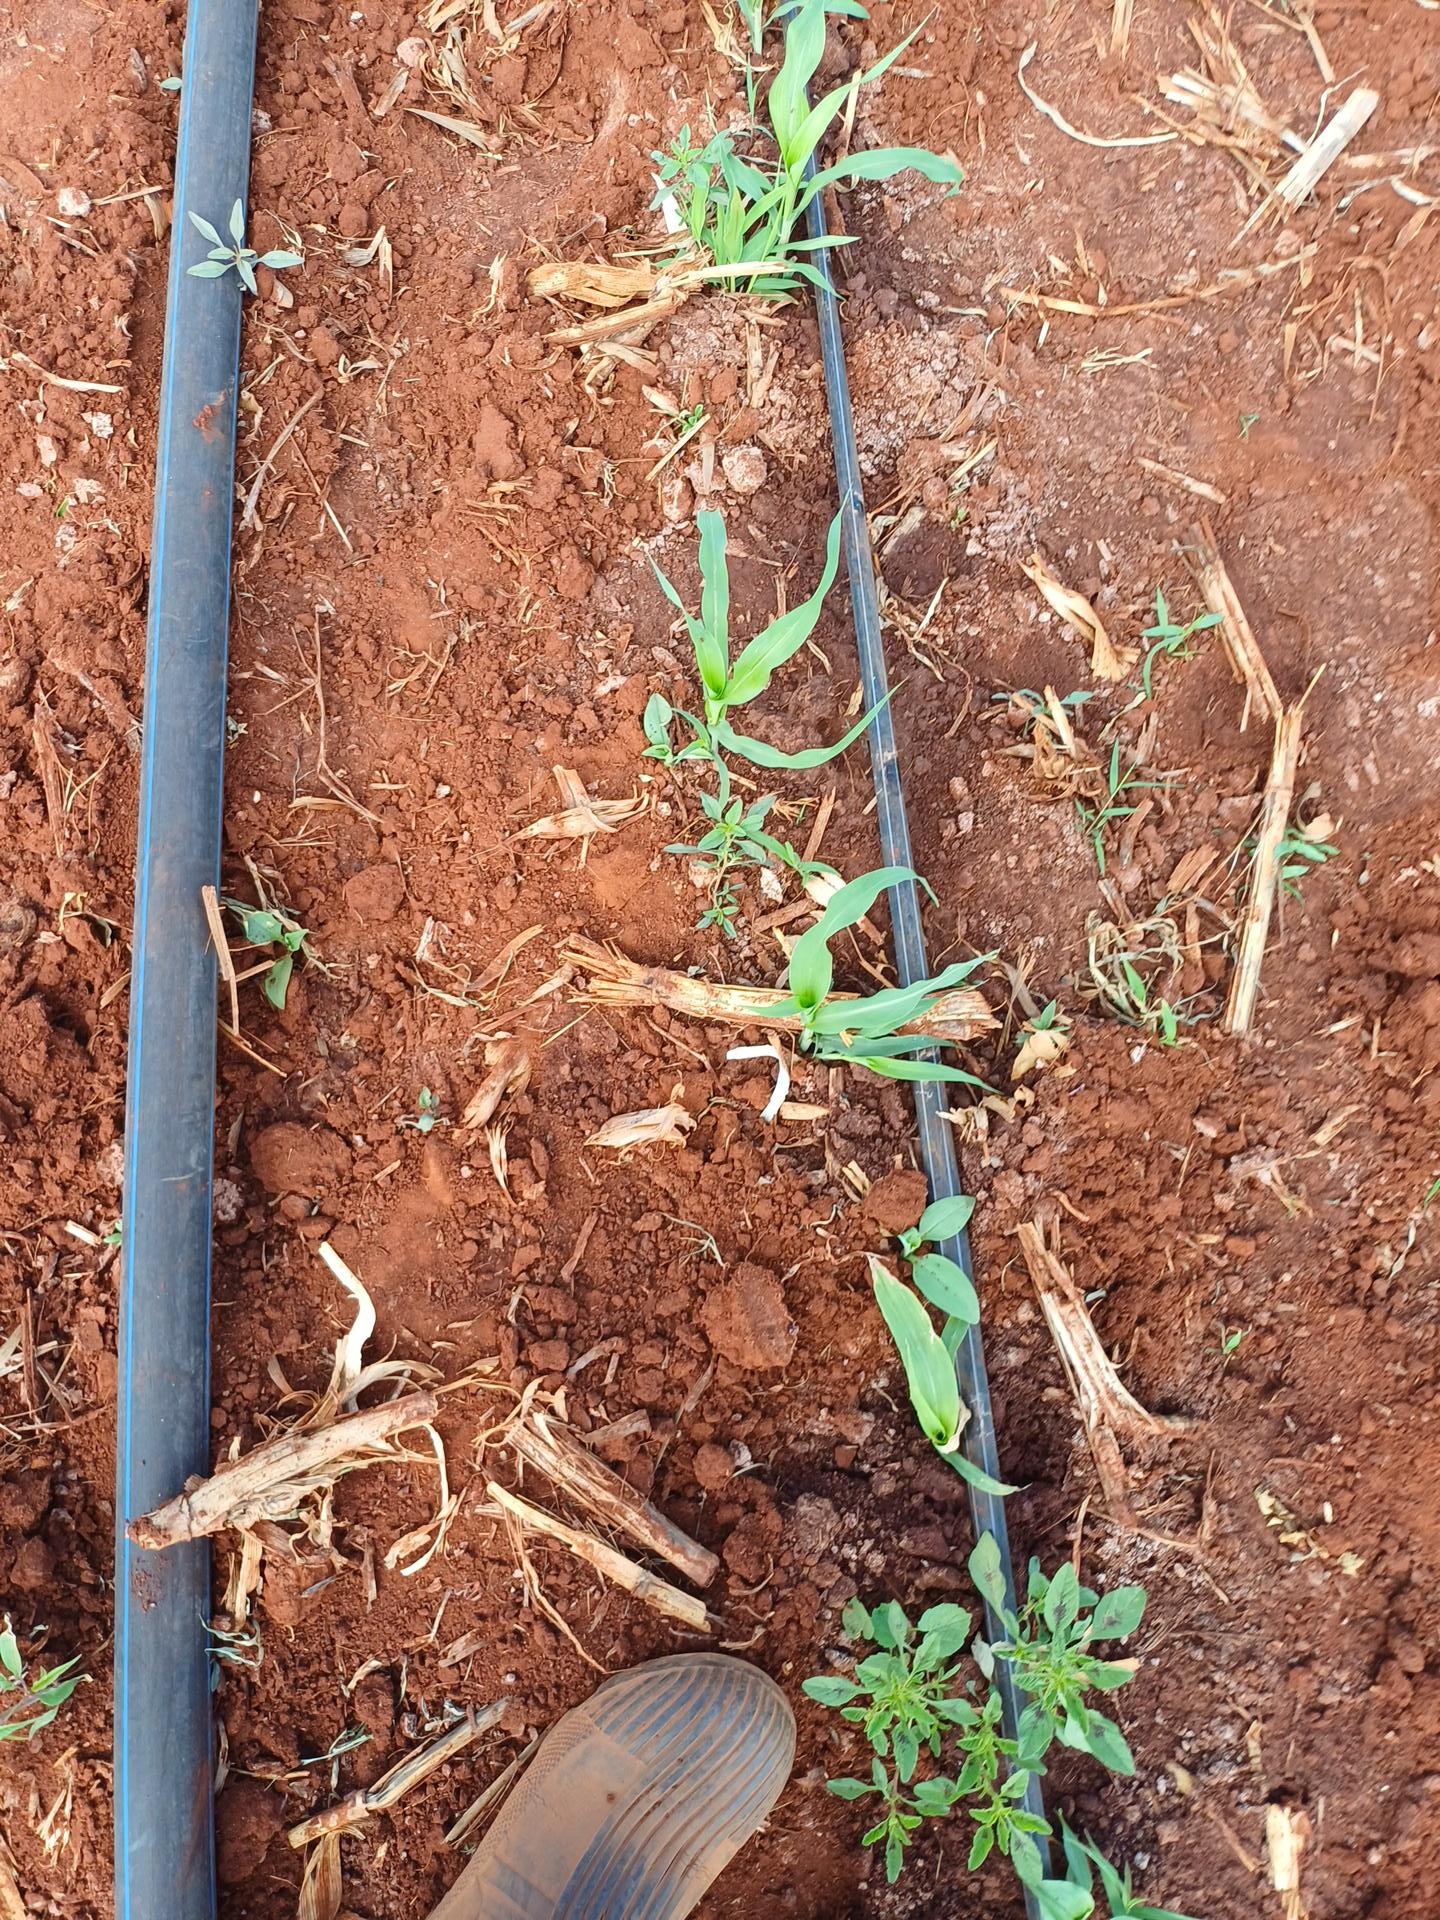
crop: sorghum
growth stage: vegetative
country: Kenya
